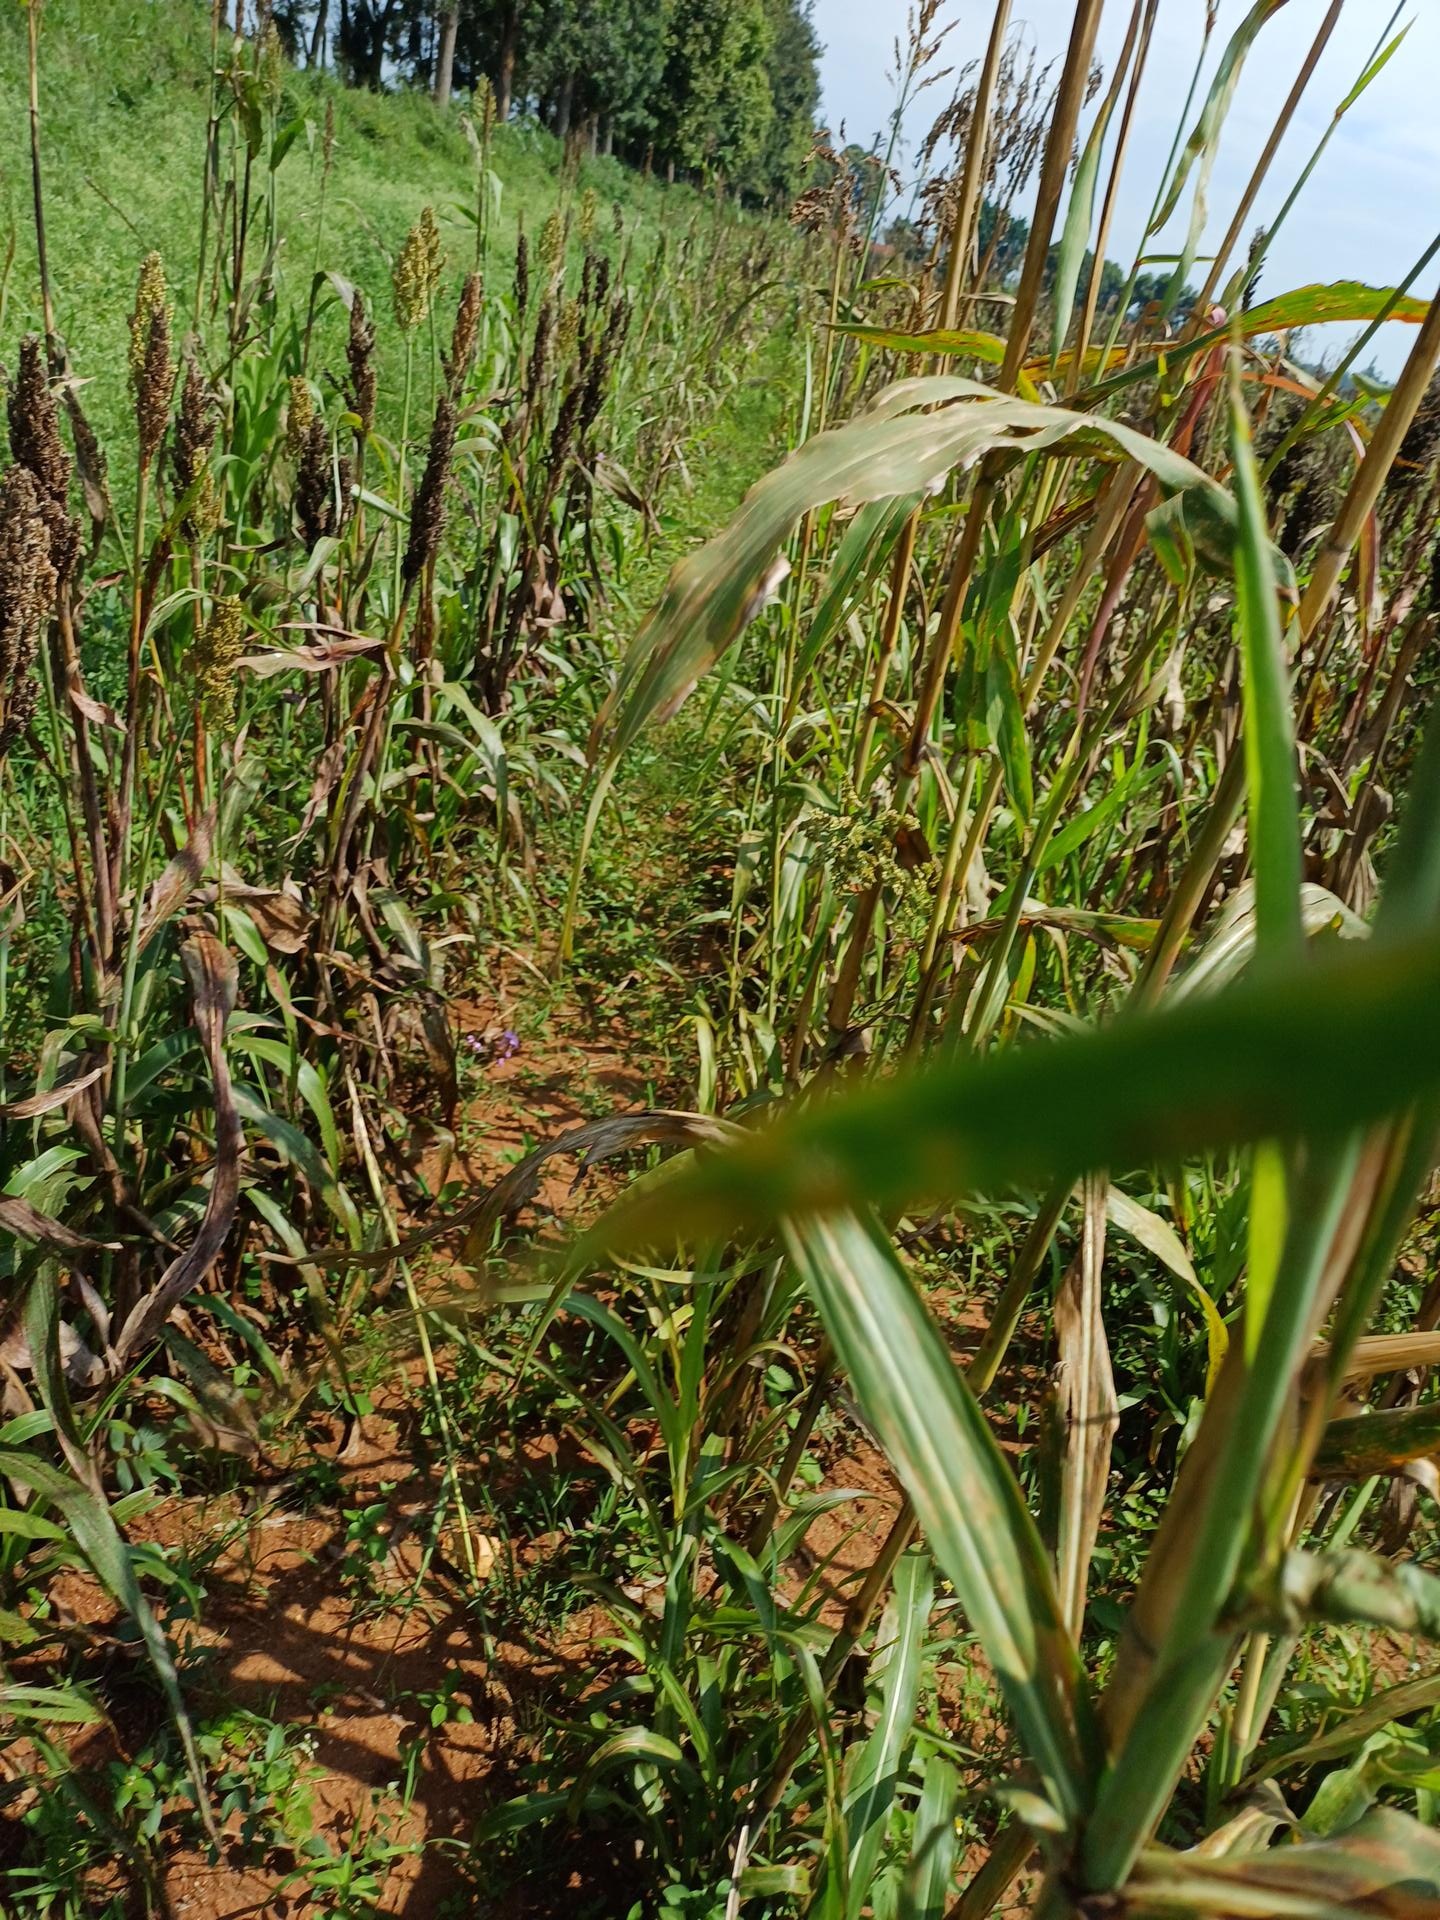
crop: sorghum
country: Kenya
